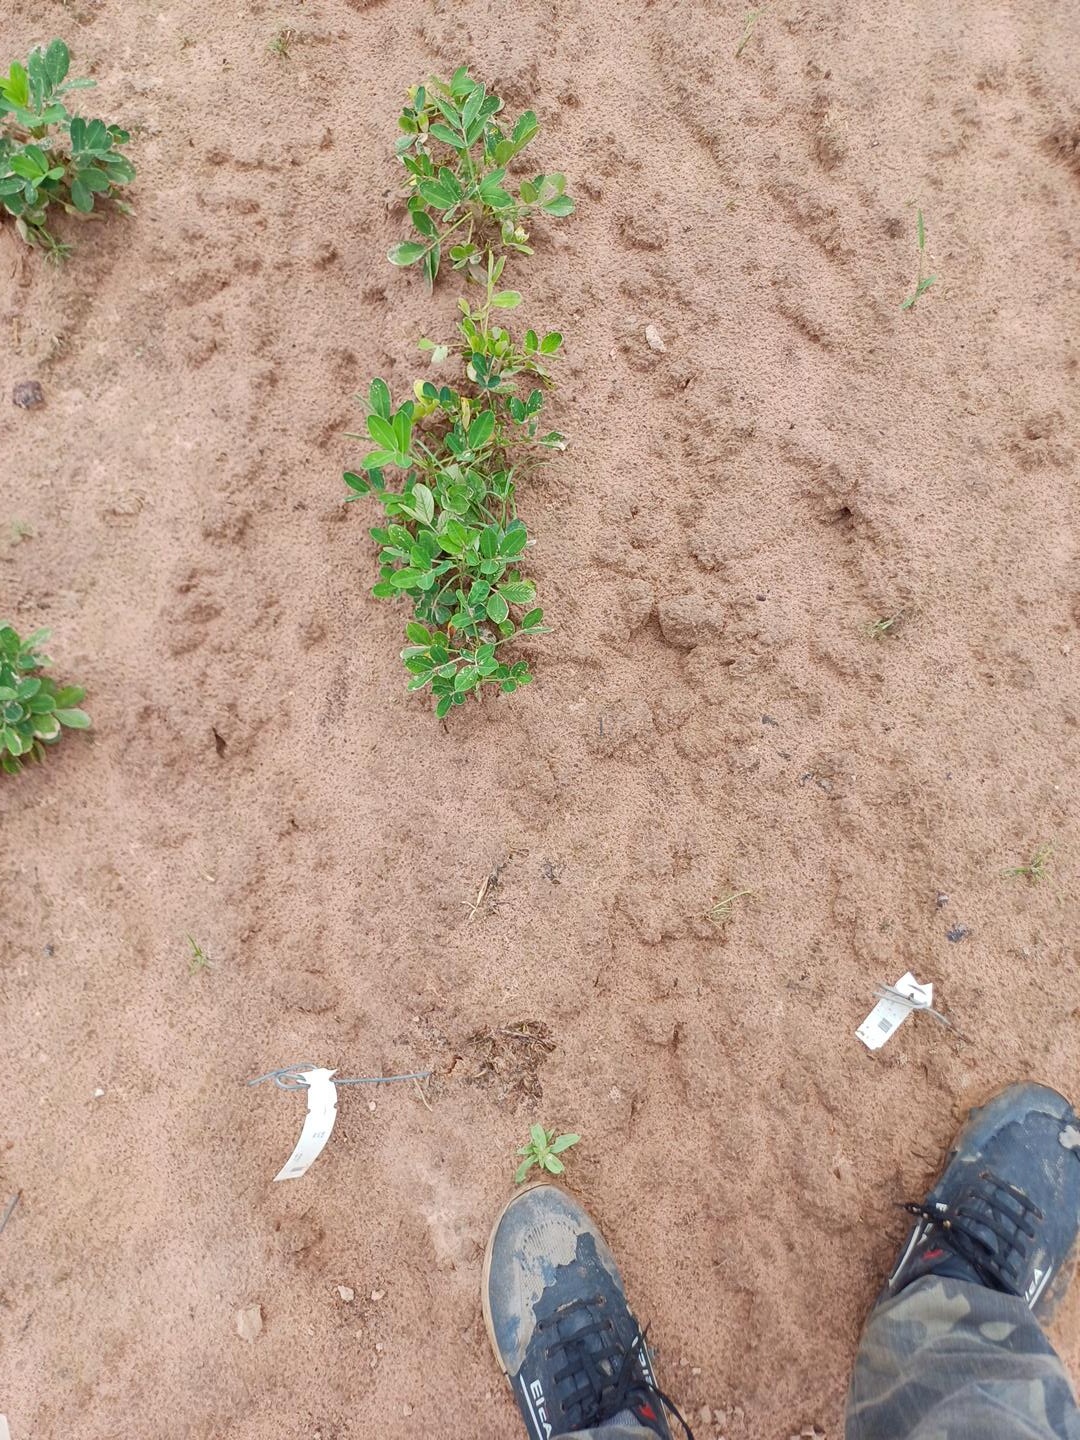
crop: groundnut
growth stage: flowering
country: Senegal
